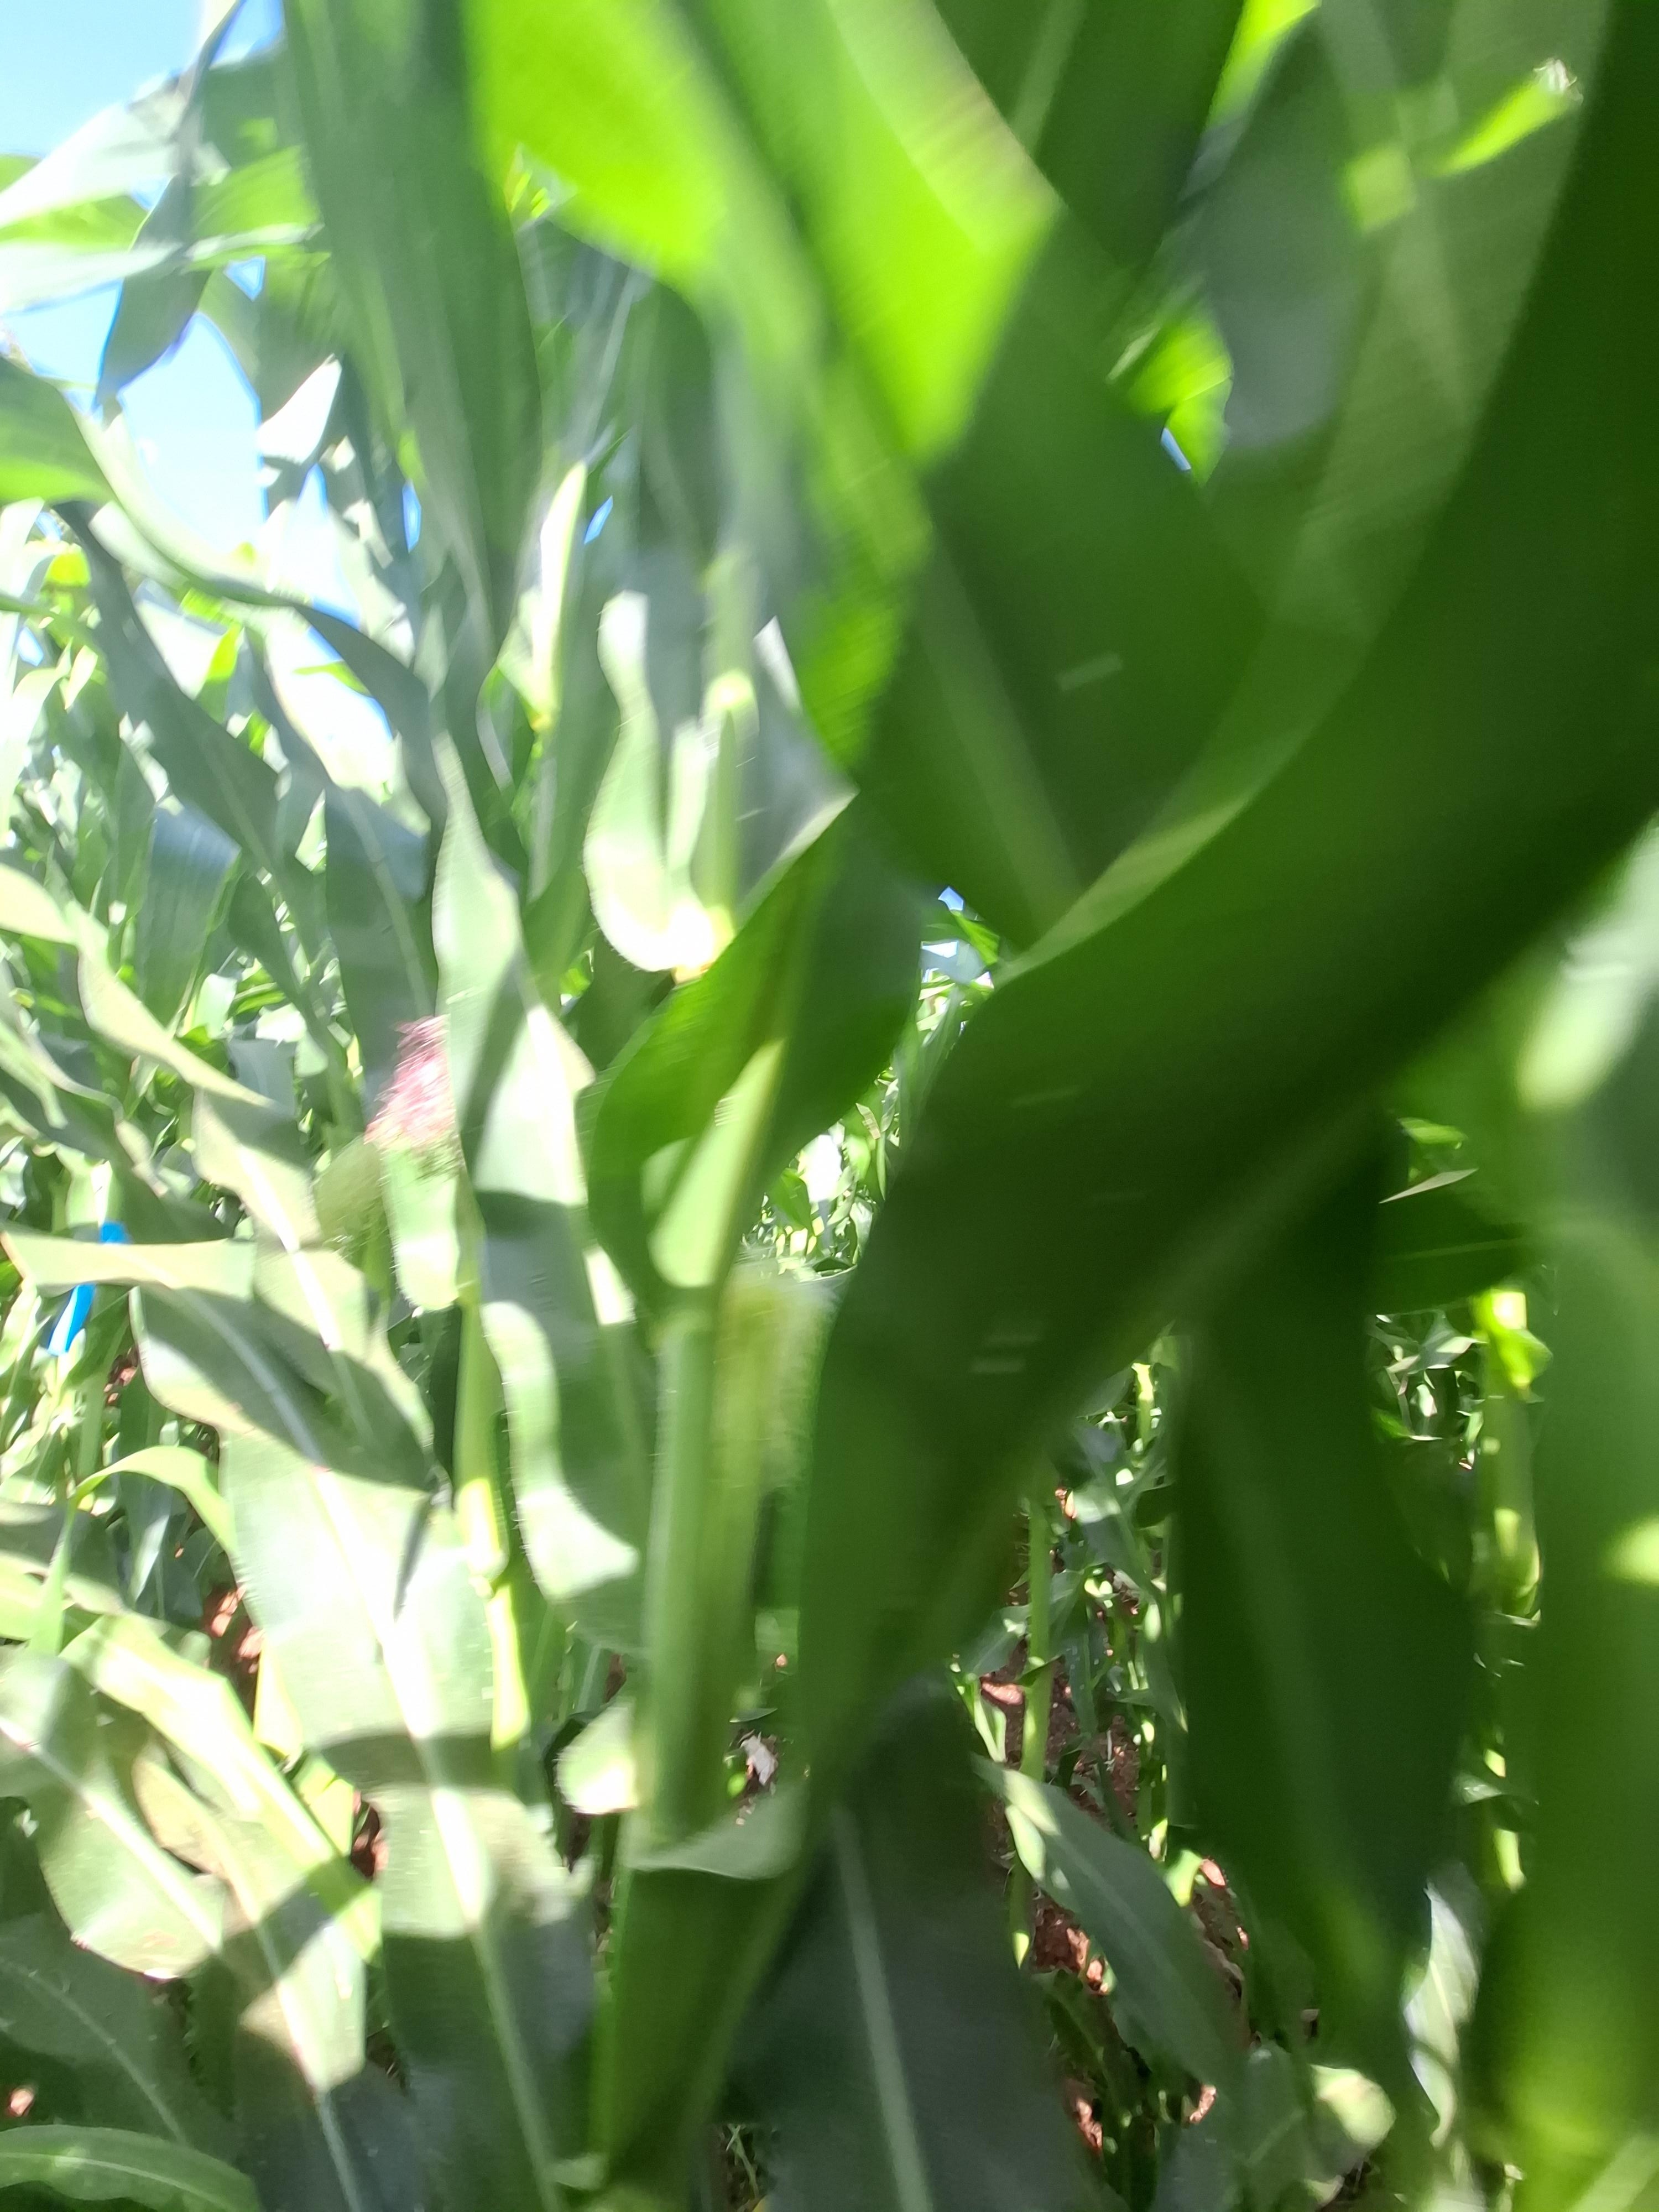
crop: maize
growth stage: flowering
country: Kenya
